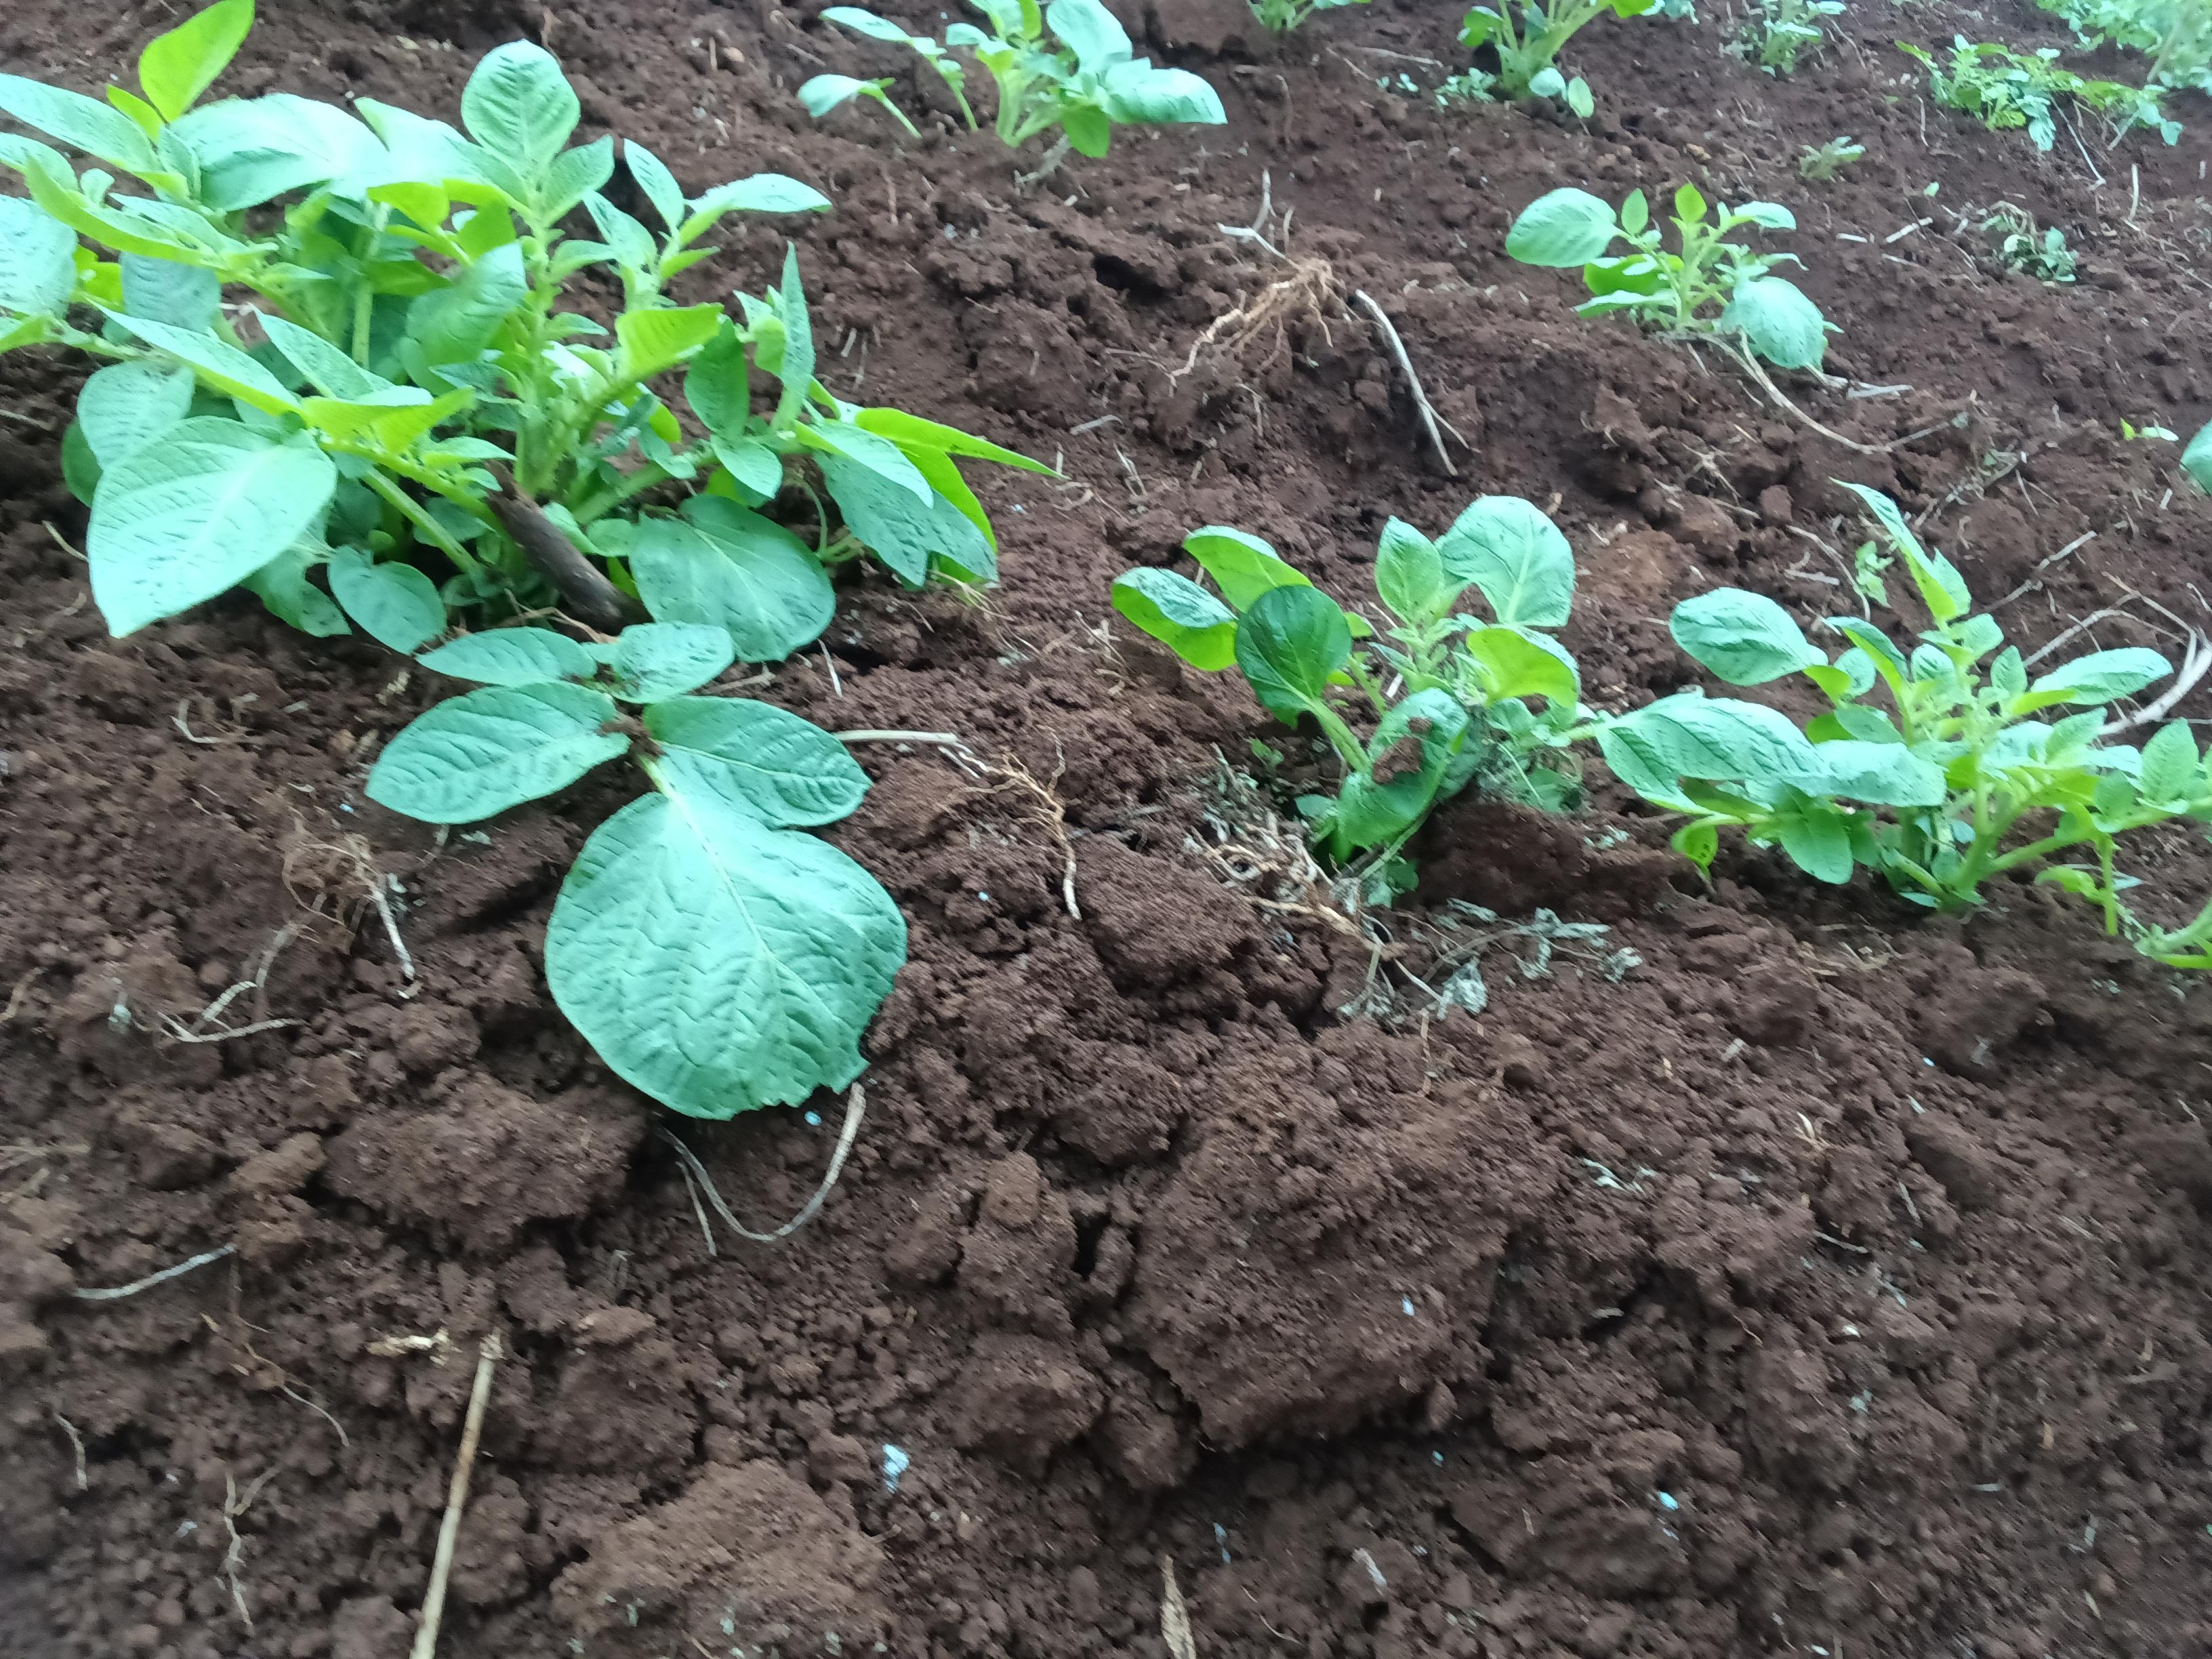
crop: potato
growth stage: emergence
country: Kenya
